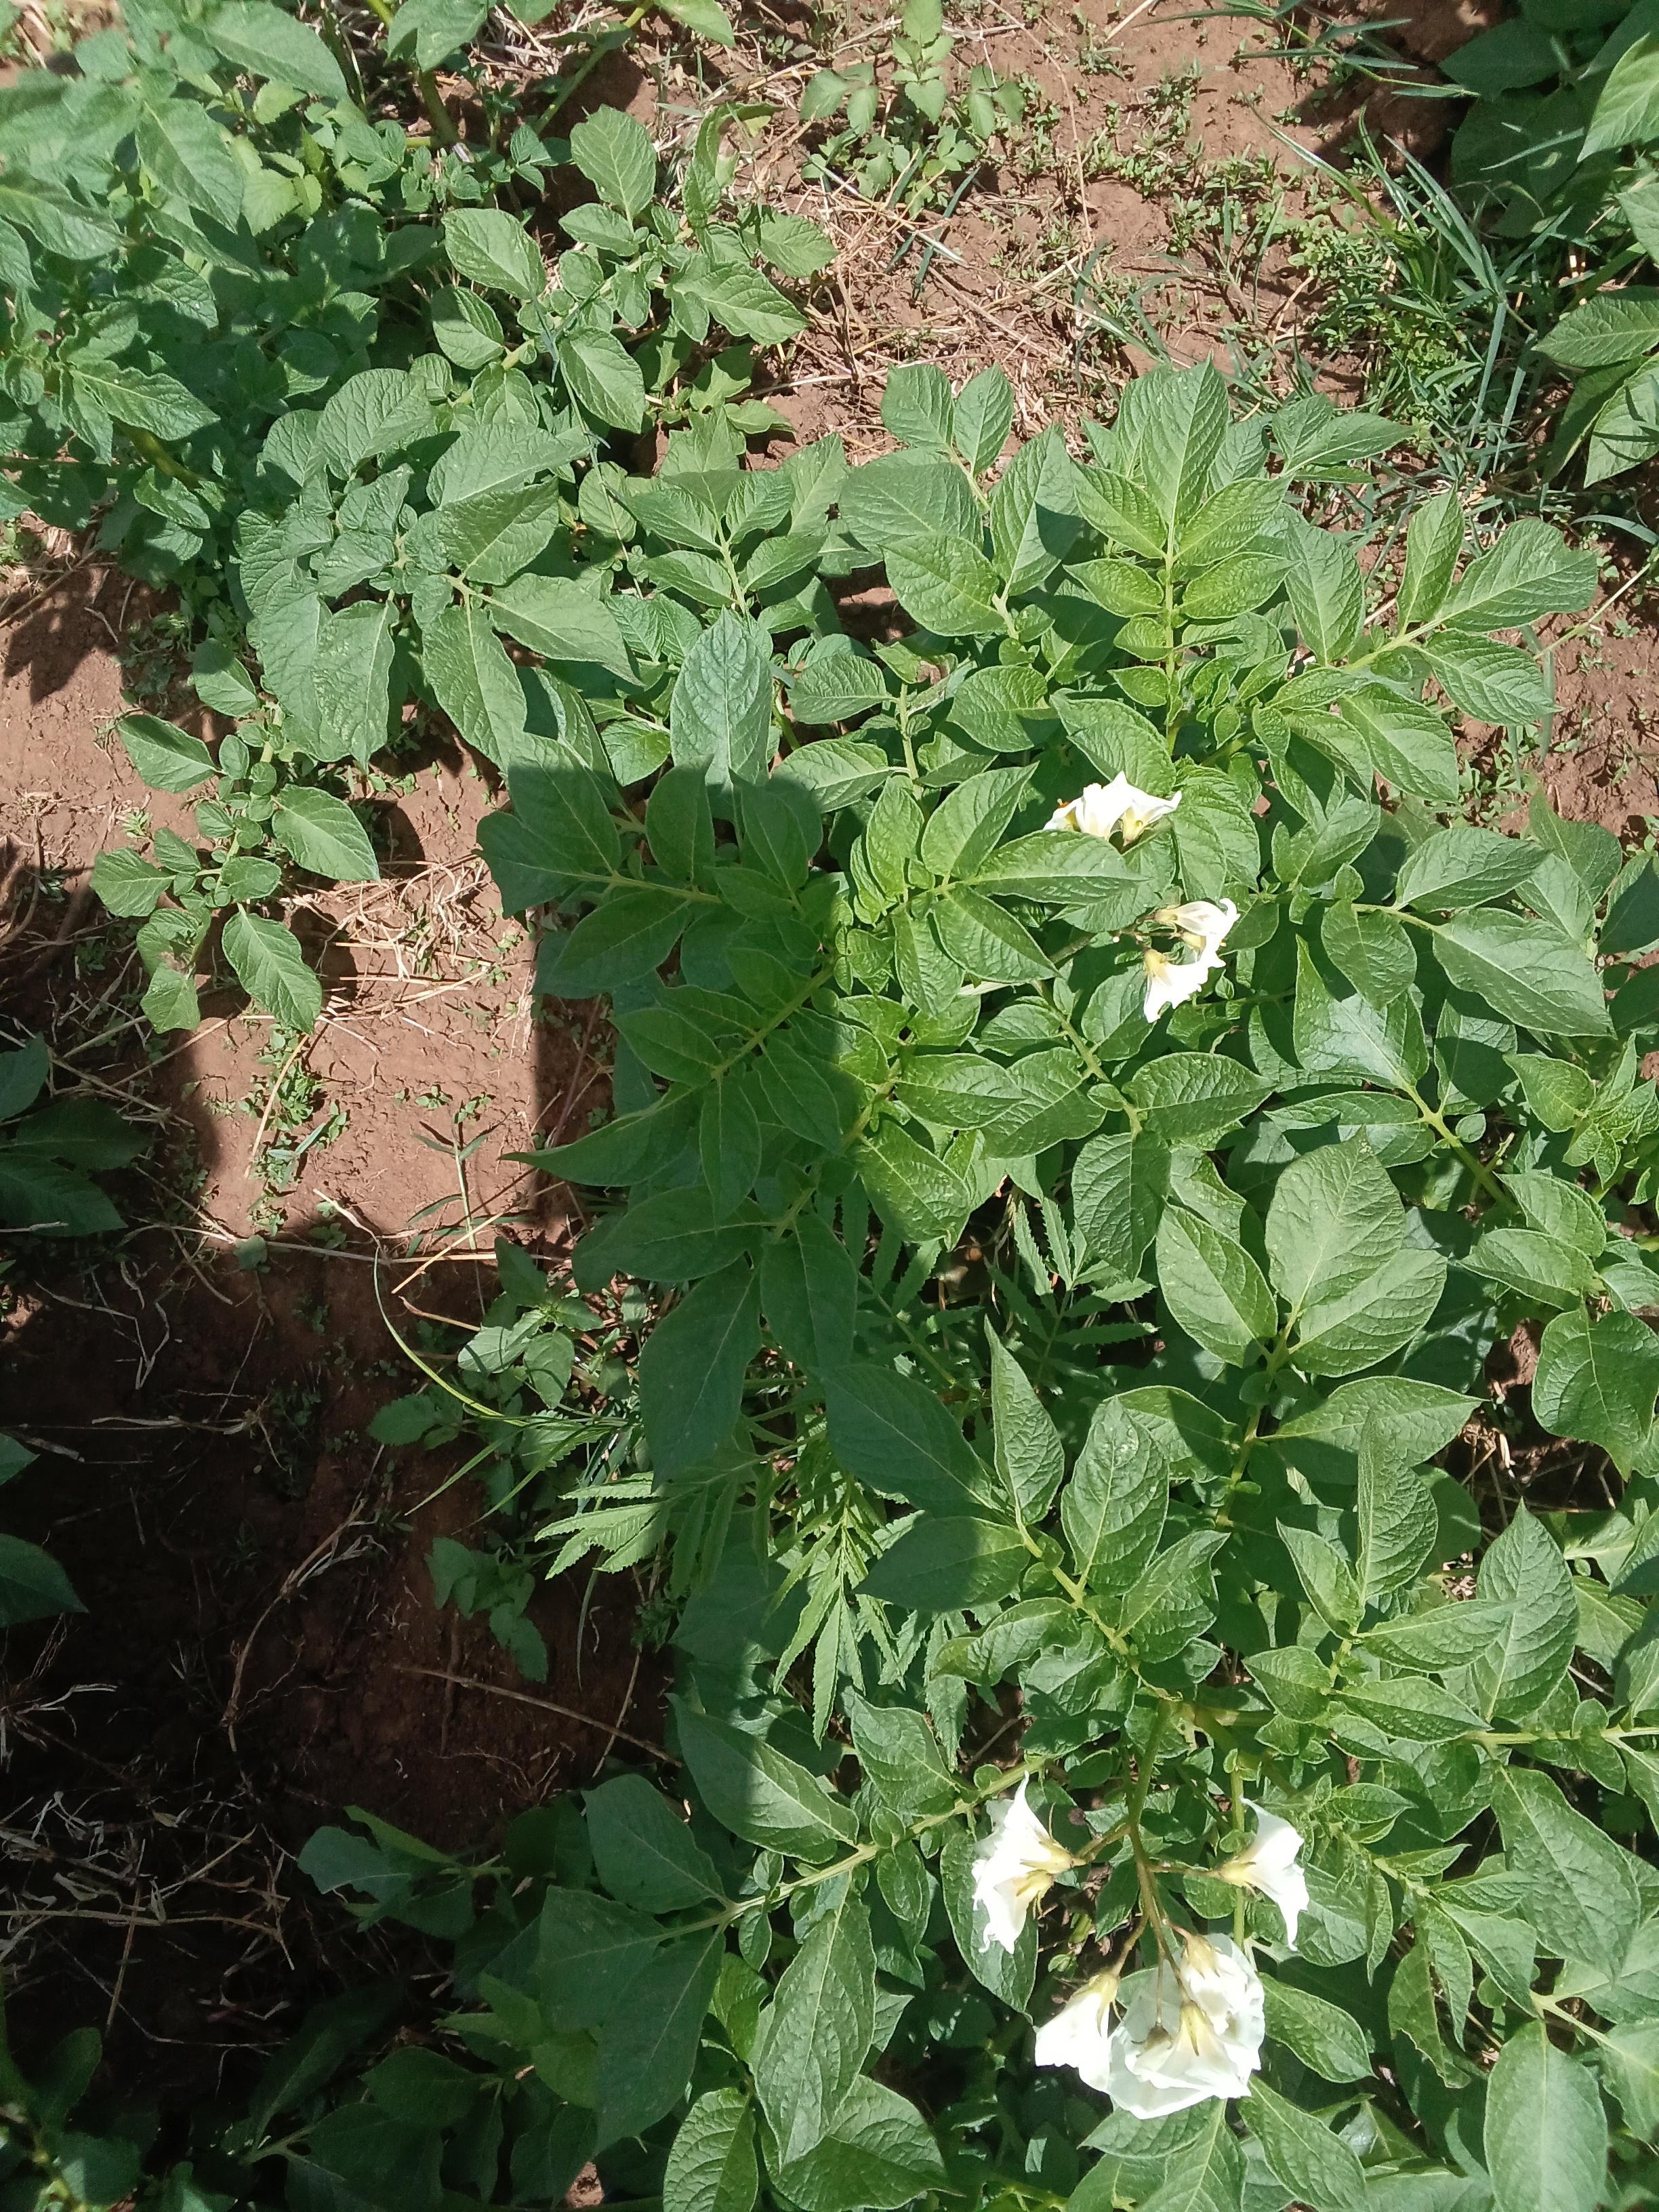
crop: potato
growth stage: flowering
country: Kenya
